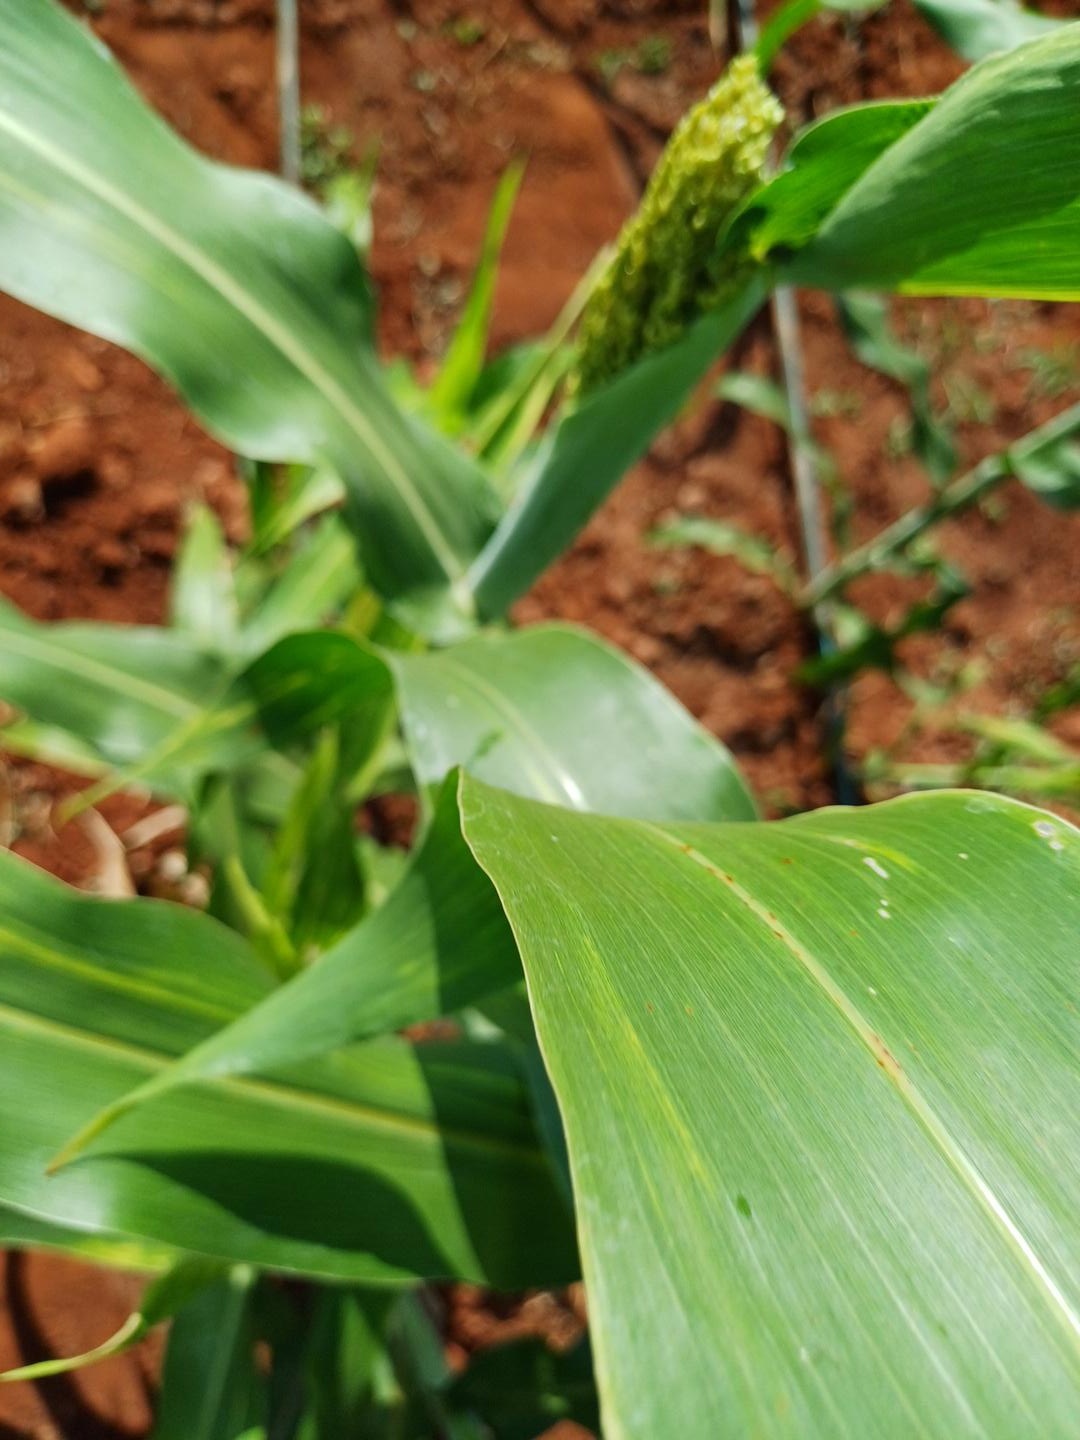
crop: sorghum
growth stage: vegetative
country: Kenya
